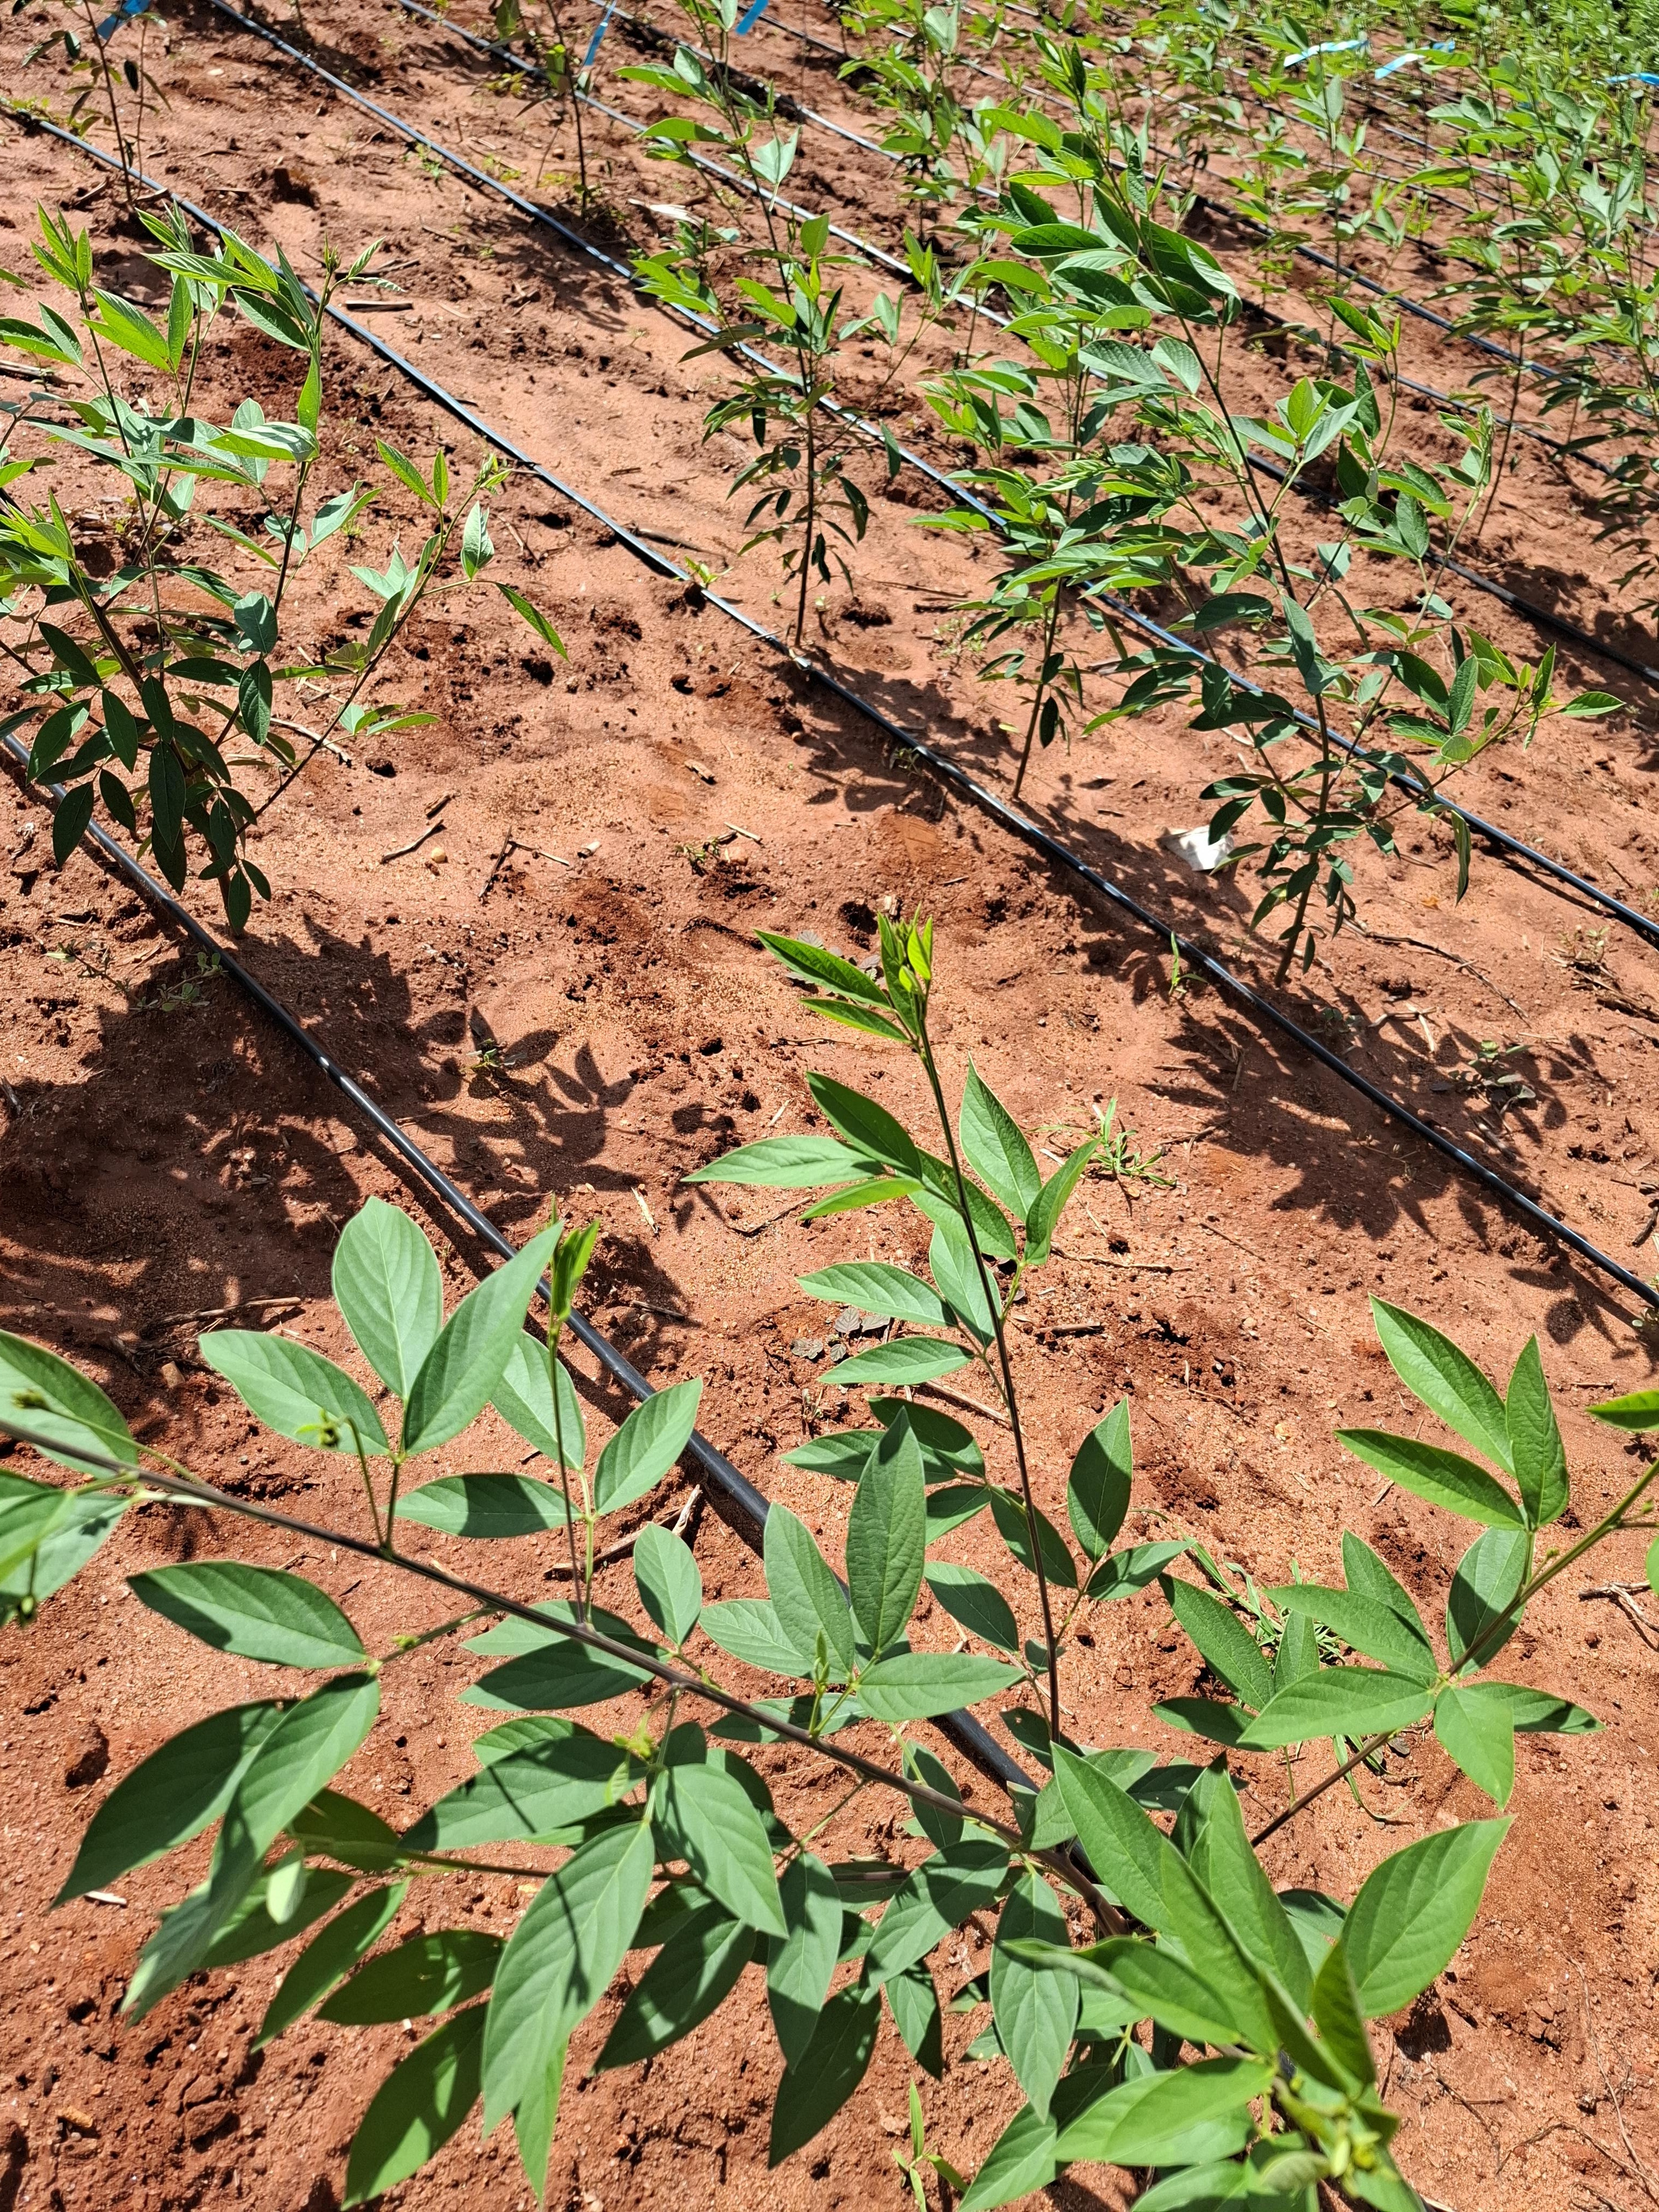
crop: pigeonpea
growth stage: vegetative
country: Kenya
